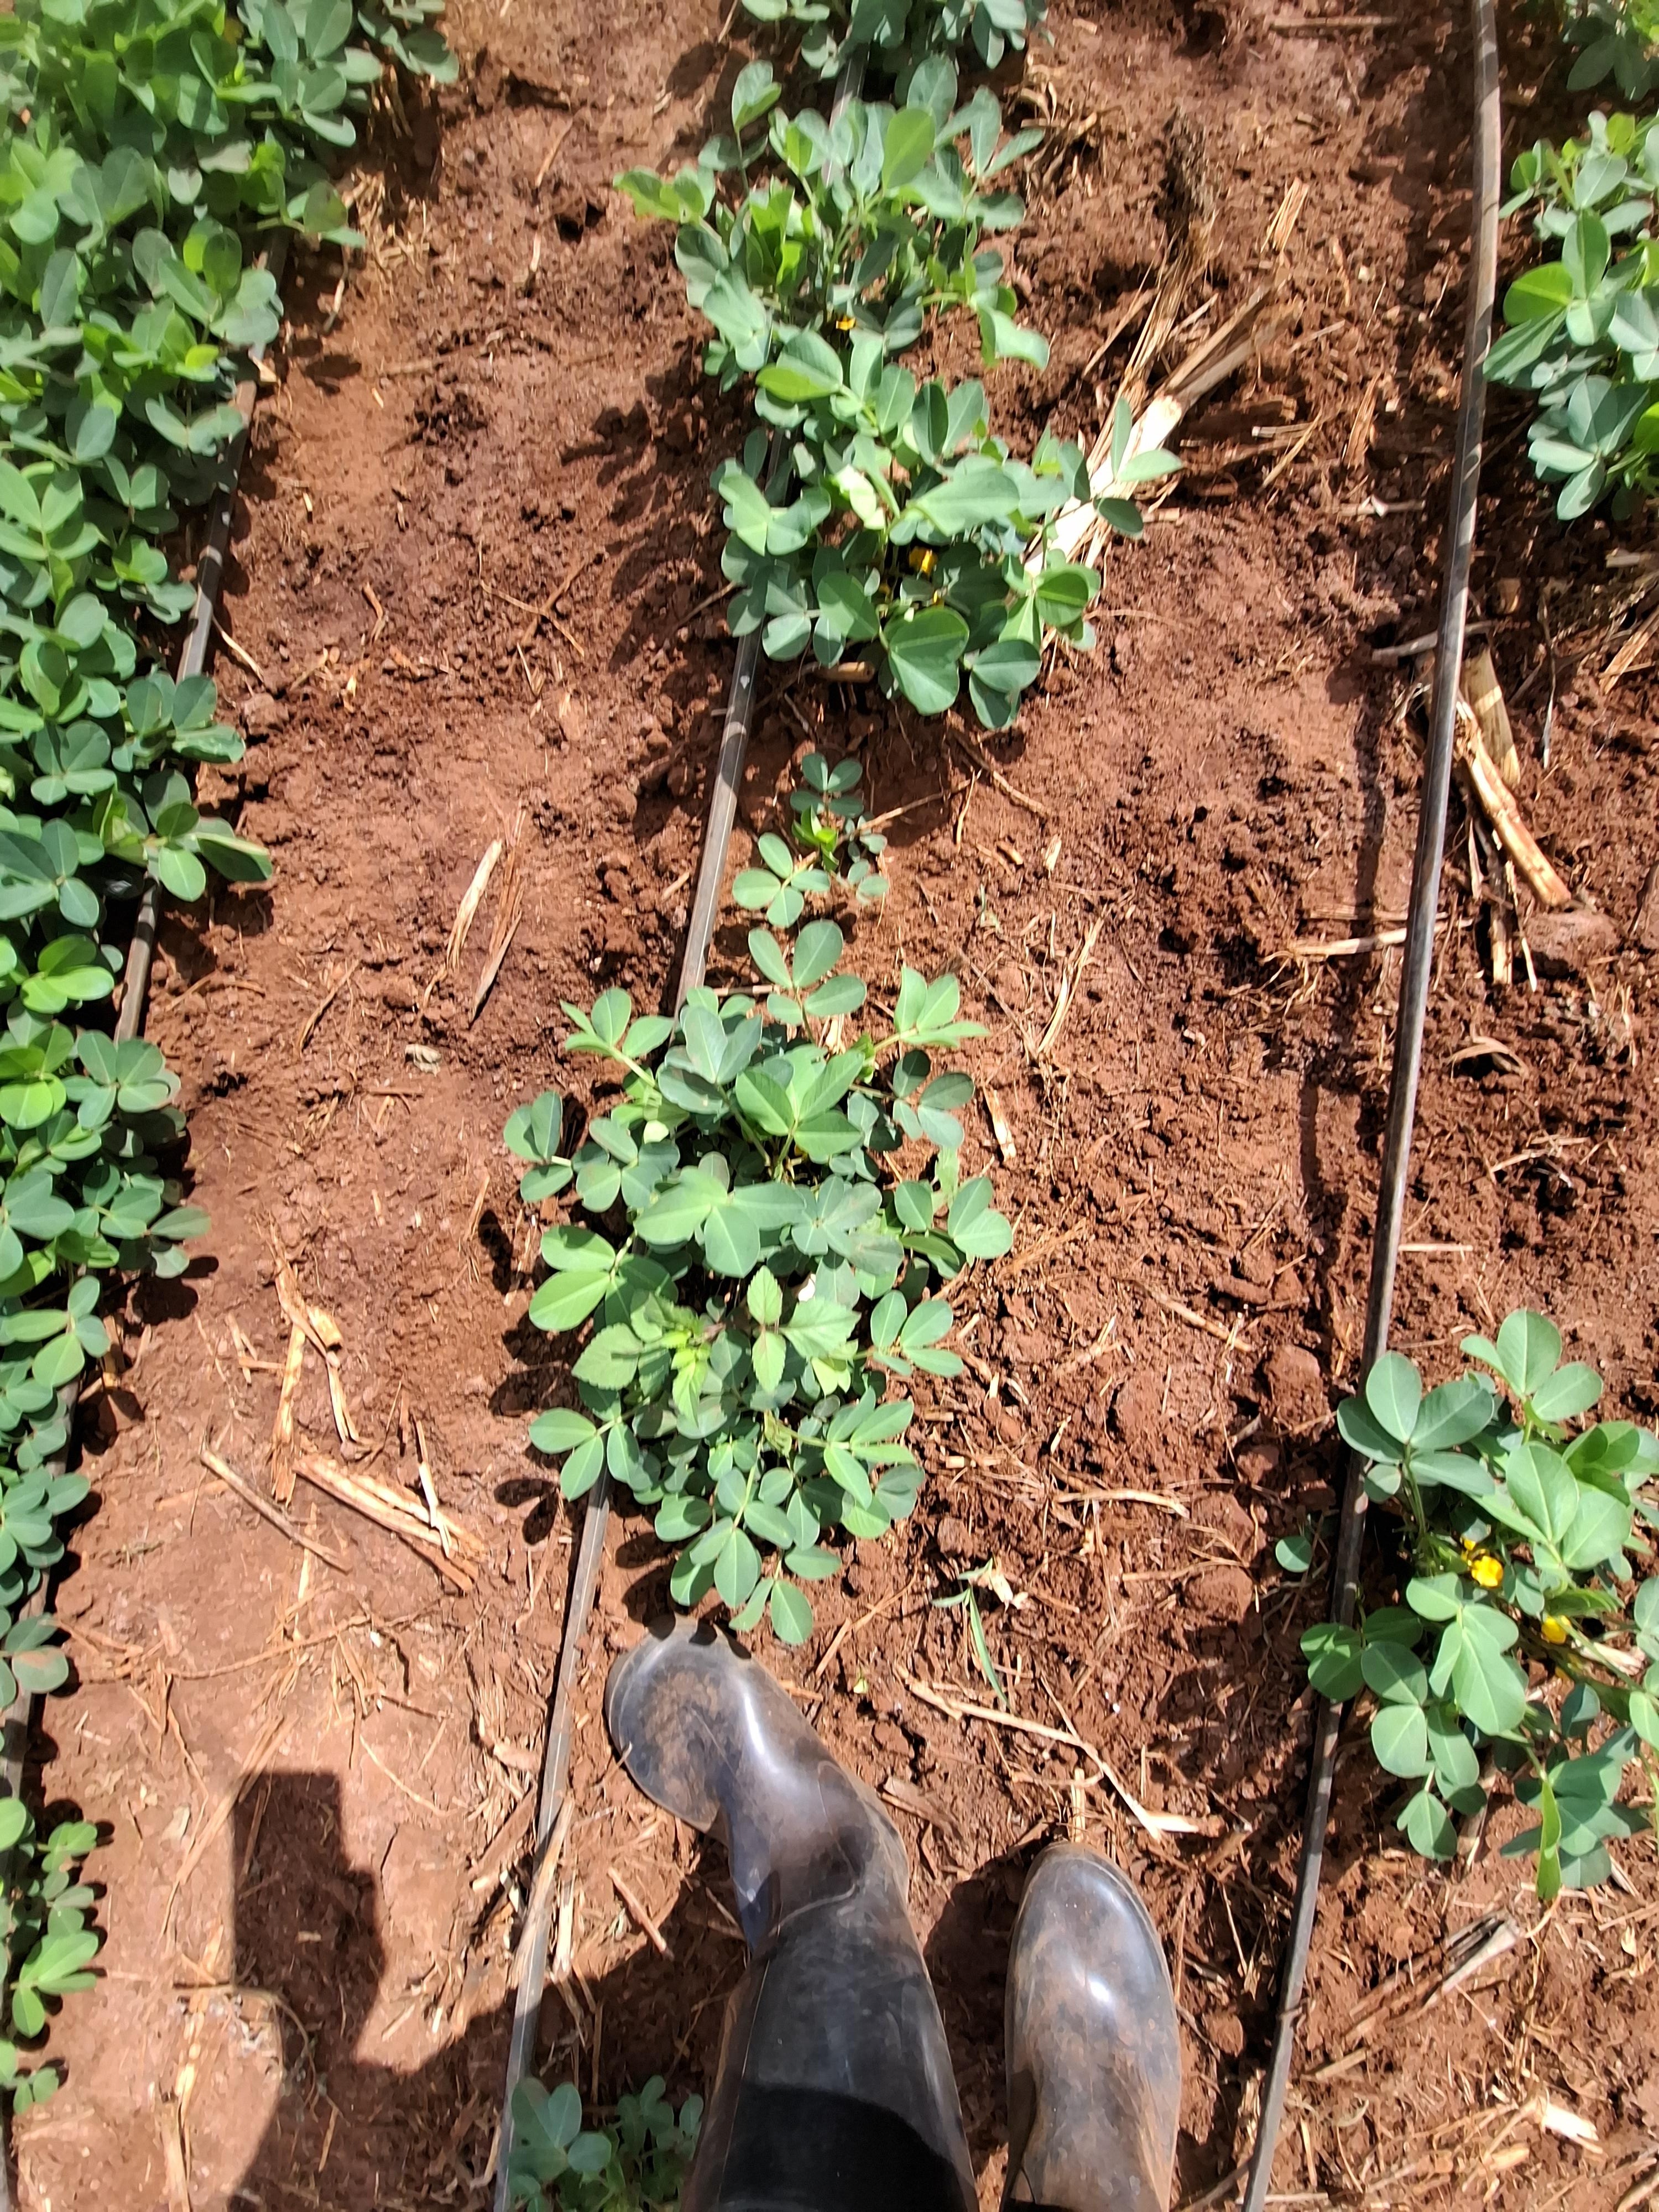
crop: groundnut
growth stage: vegetative
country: Kenya
